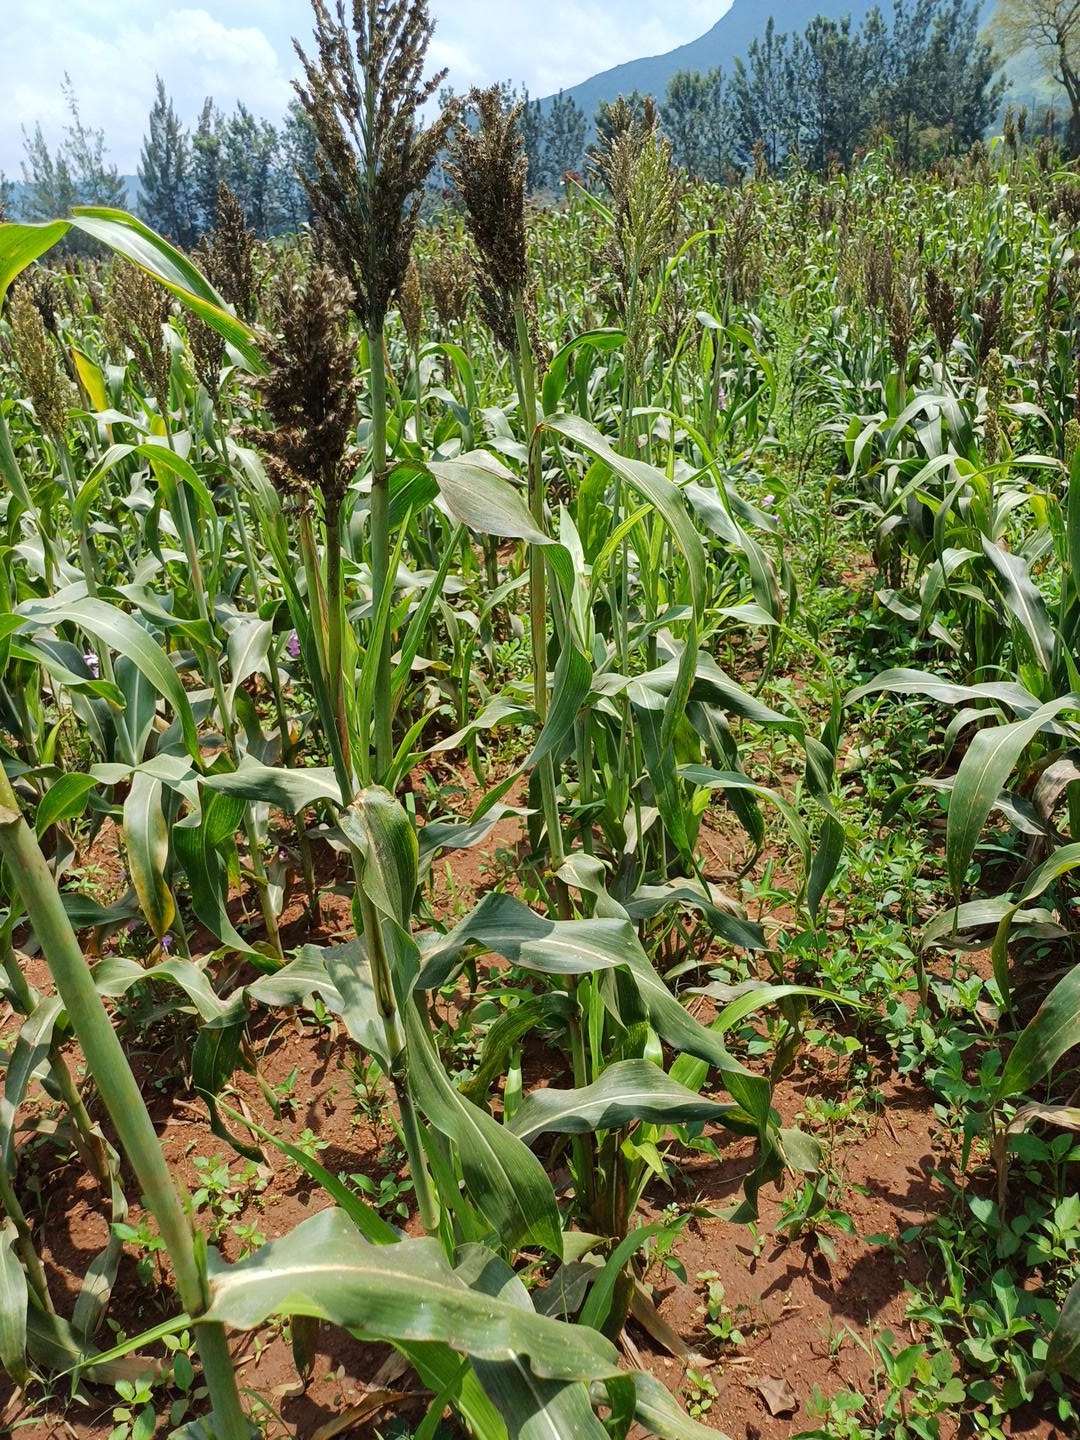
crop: sorghum
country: Kenya
